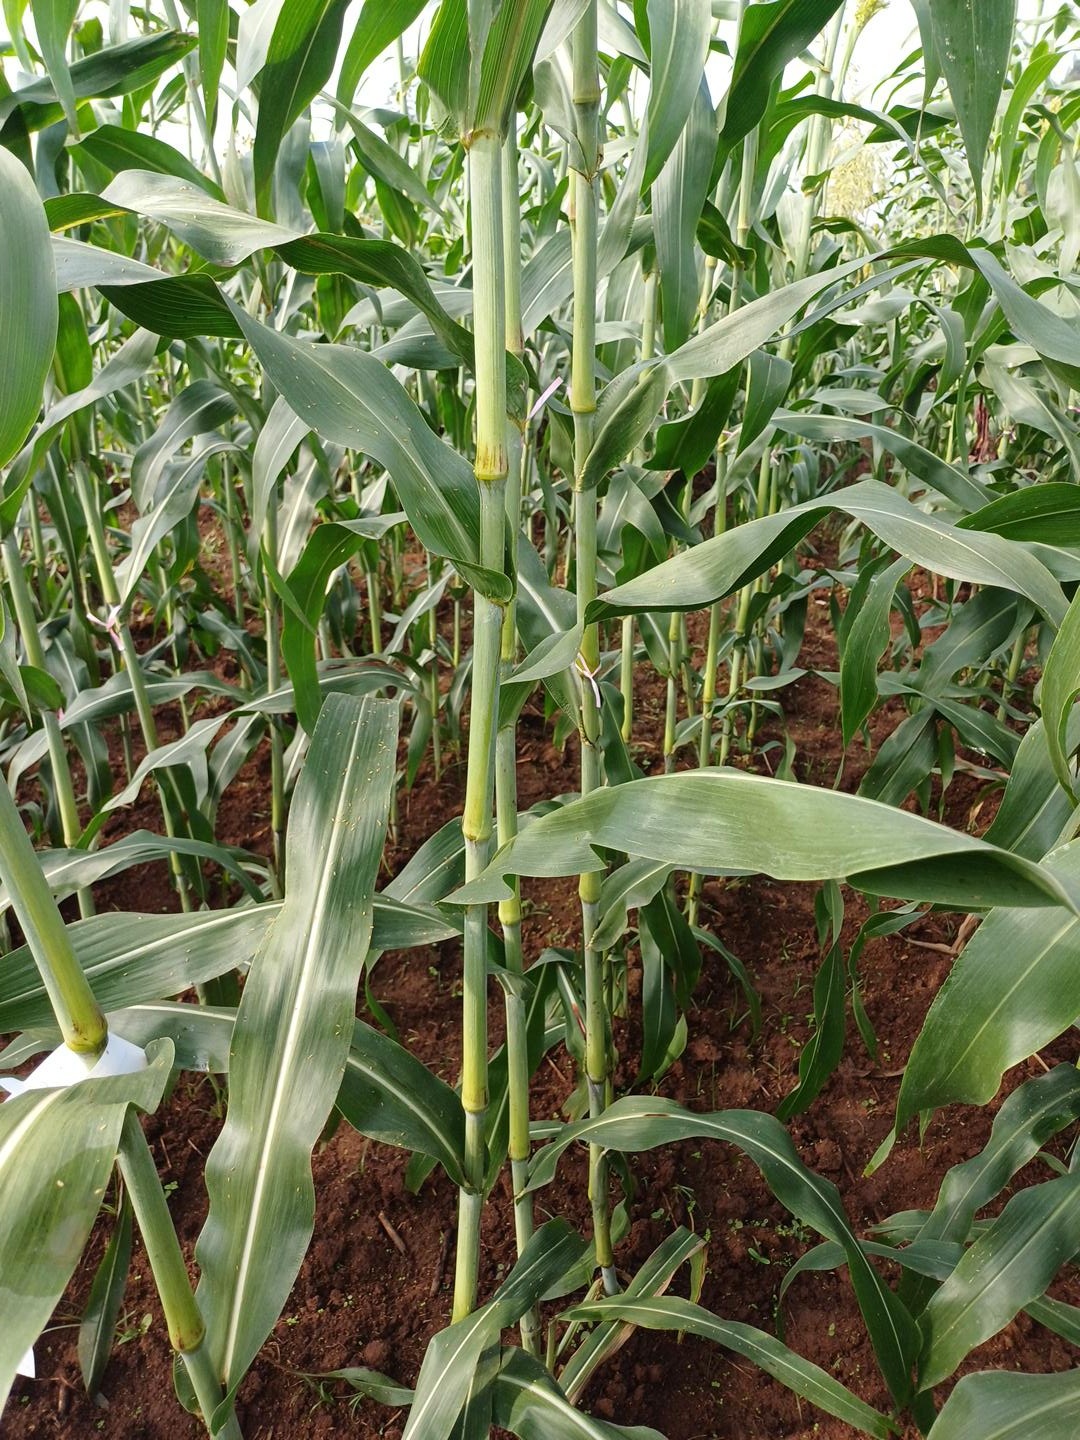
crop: sorghum
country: Kenya
